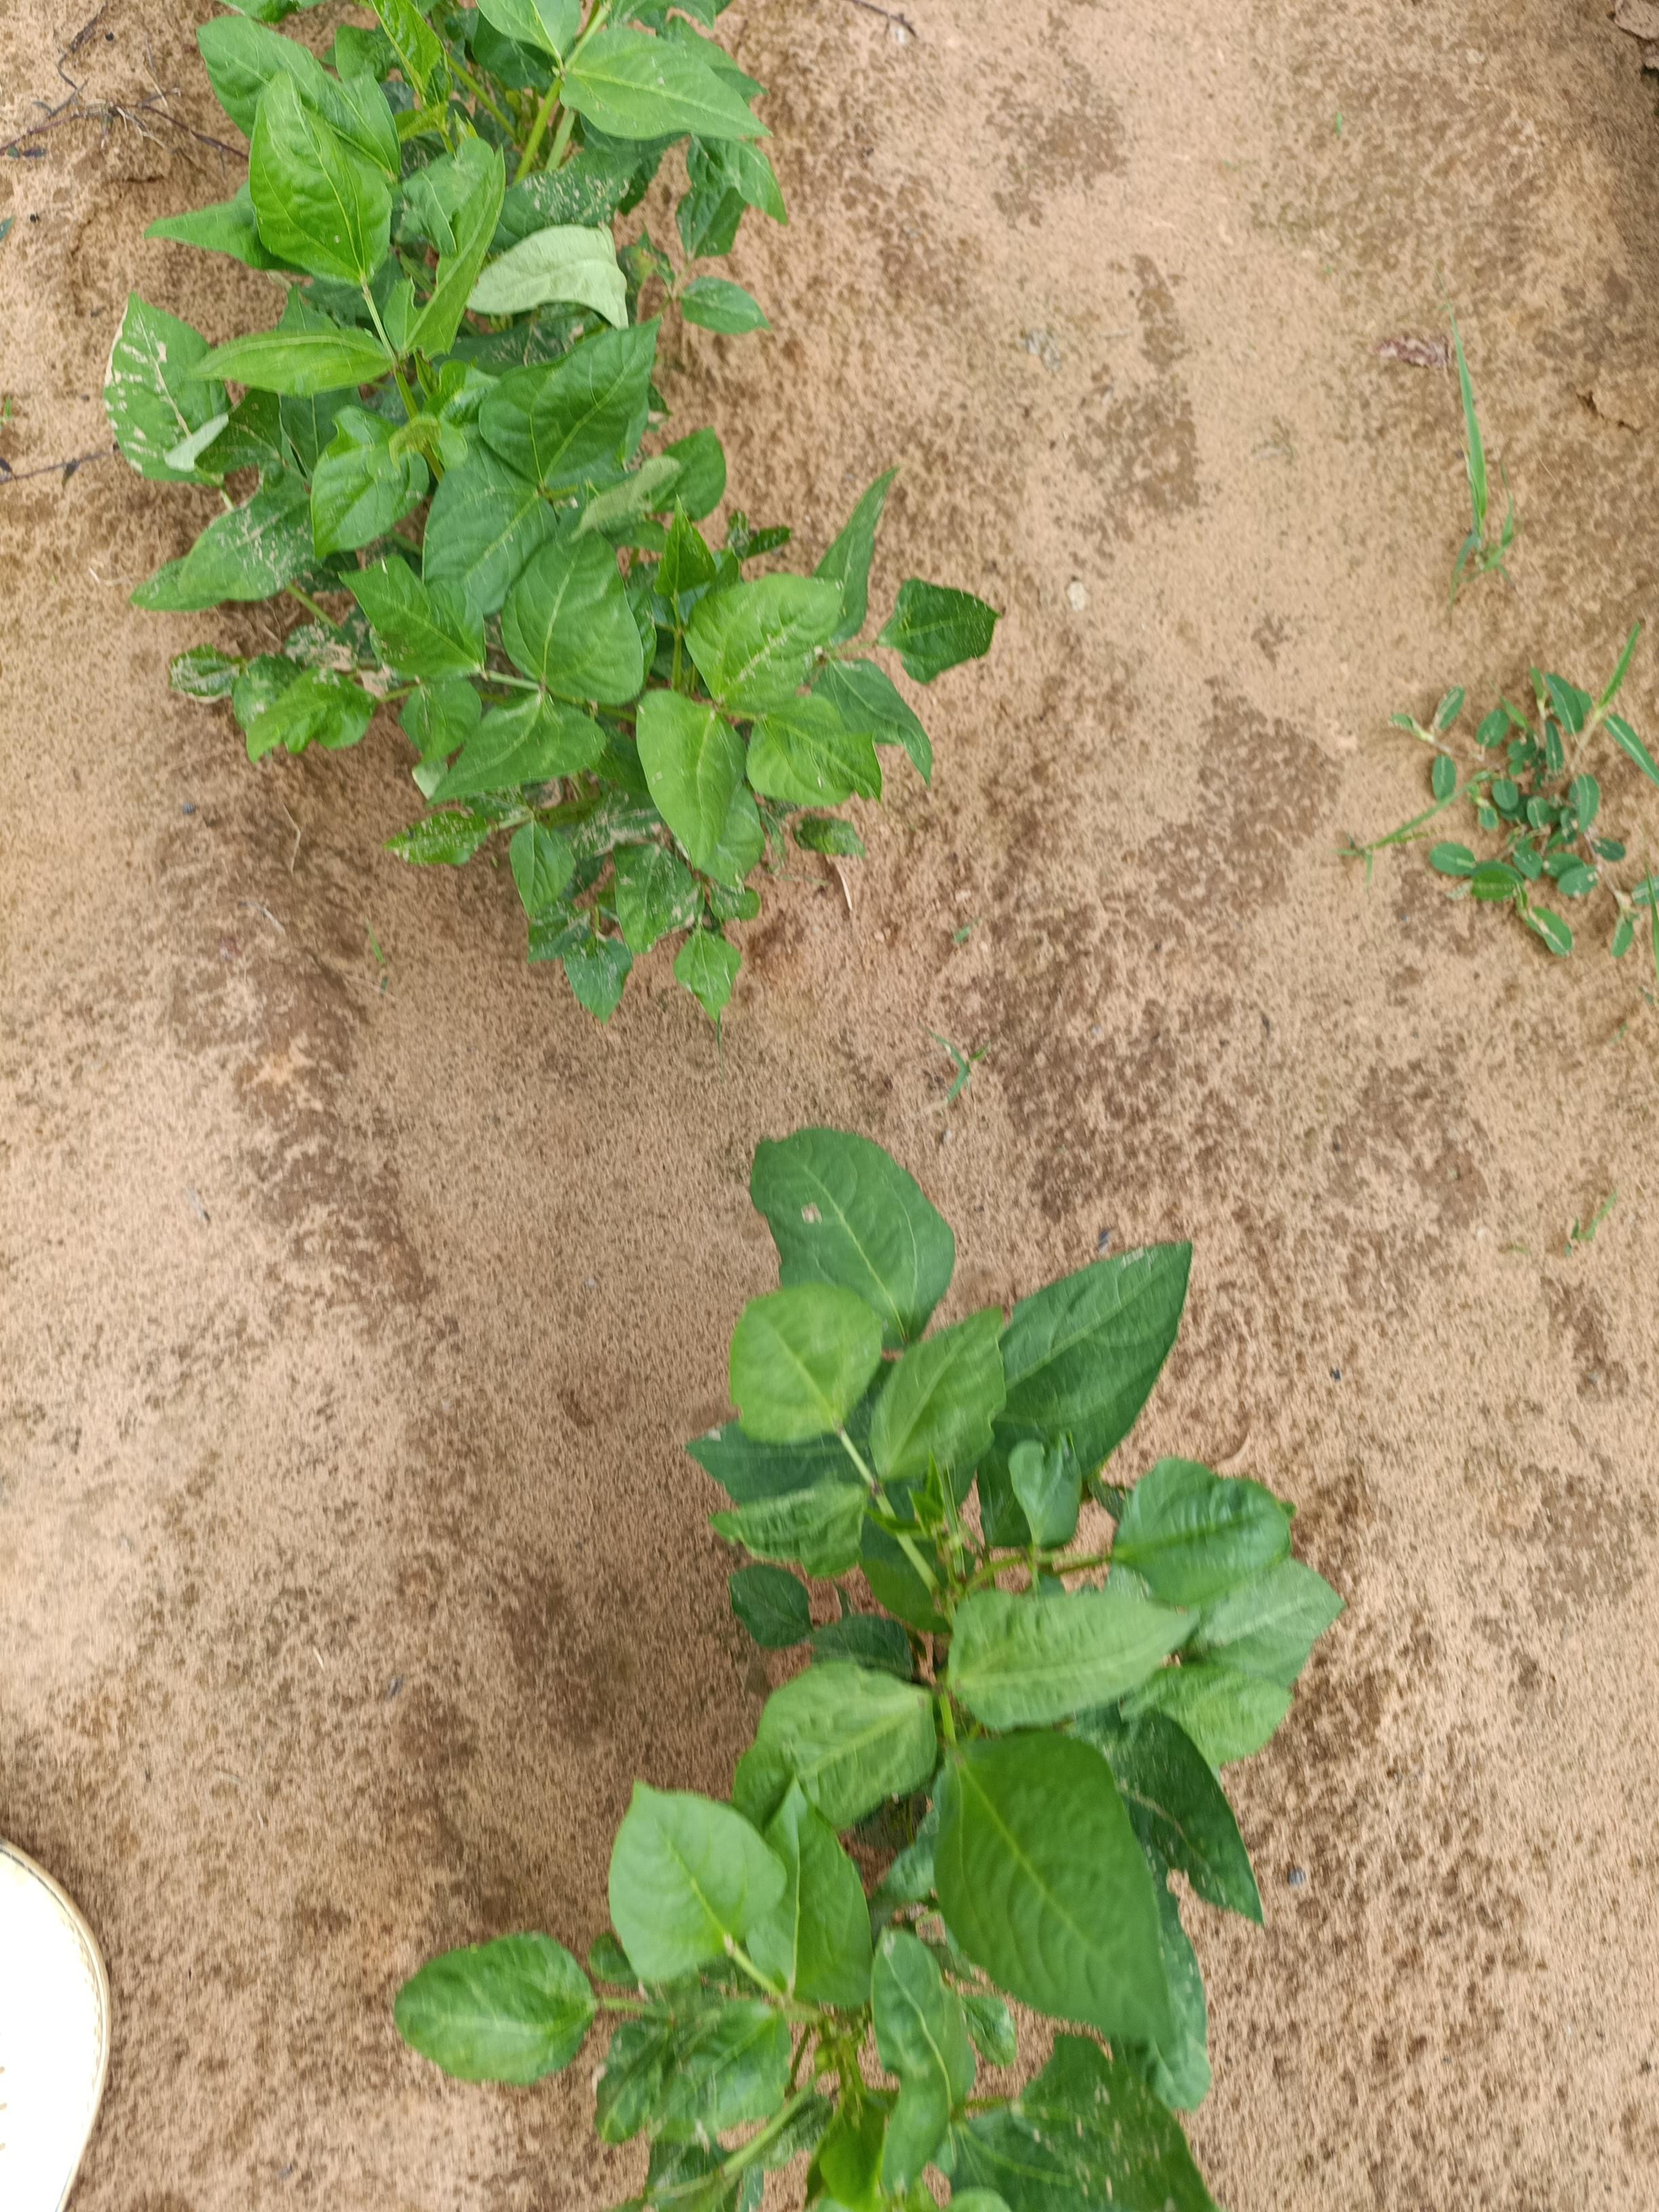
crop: cowpea
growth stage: emergence
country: Nigeria
